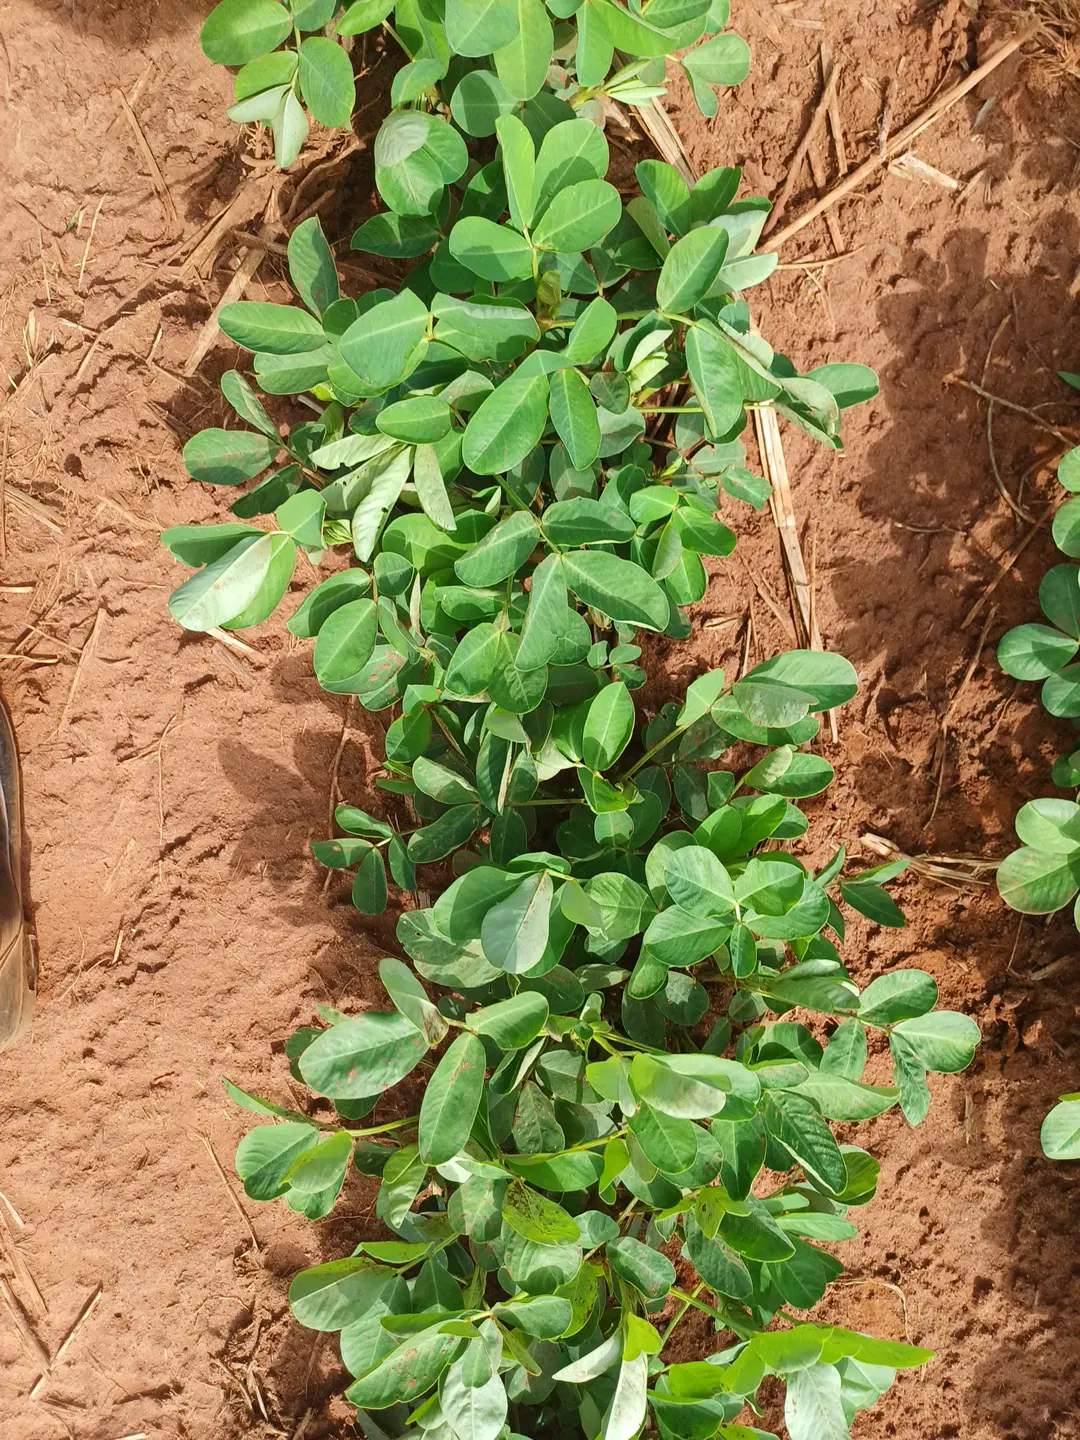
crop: groundnut
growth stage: flowering
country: Kenya
